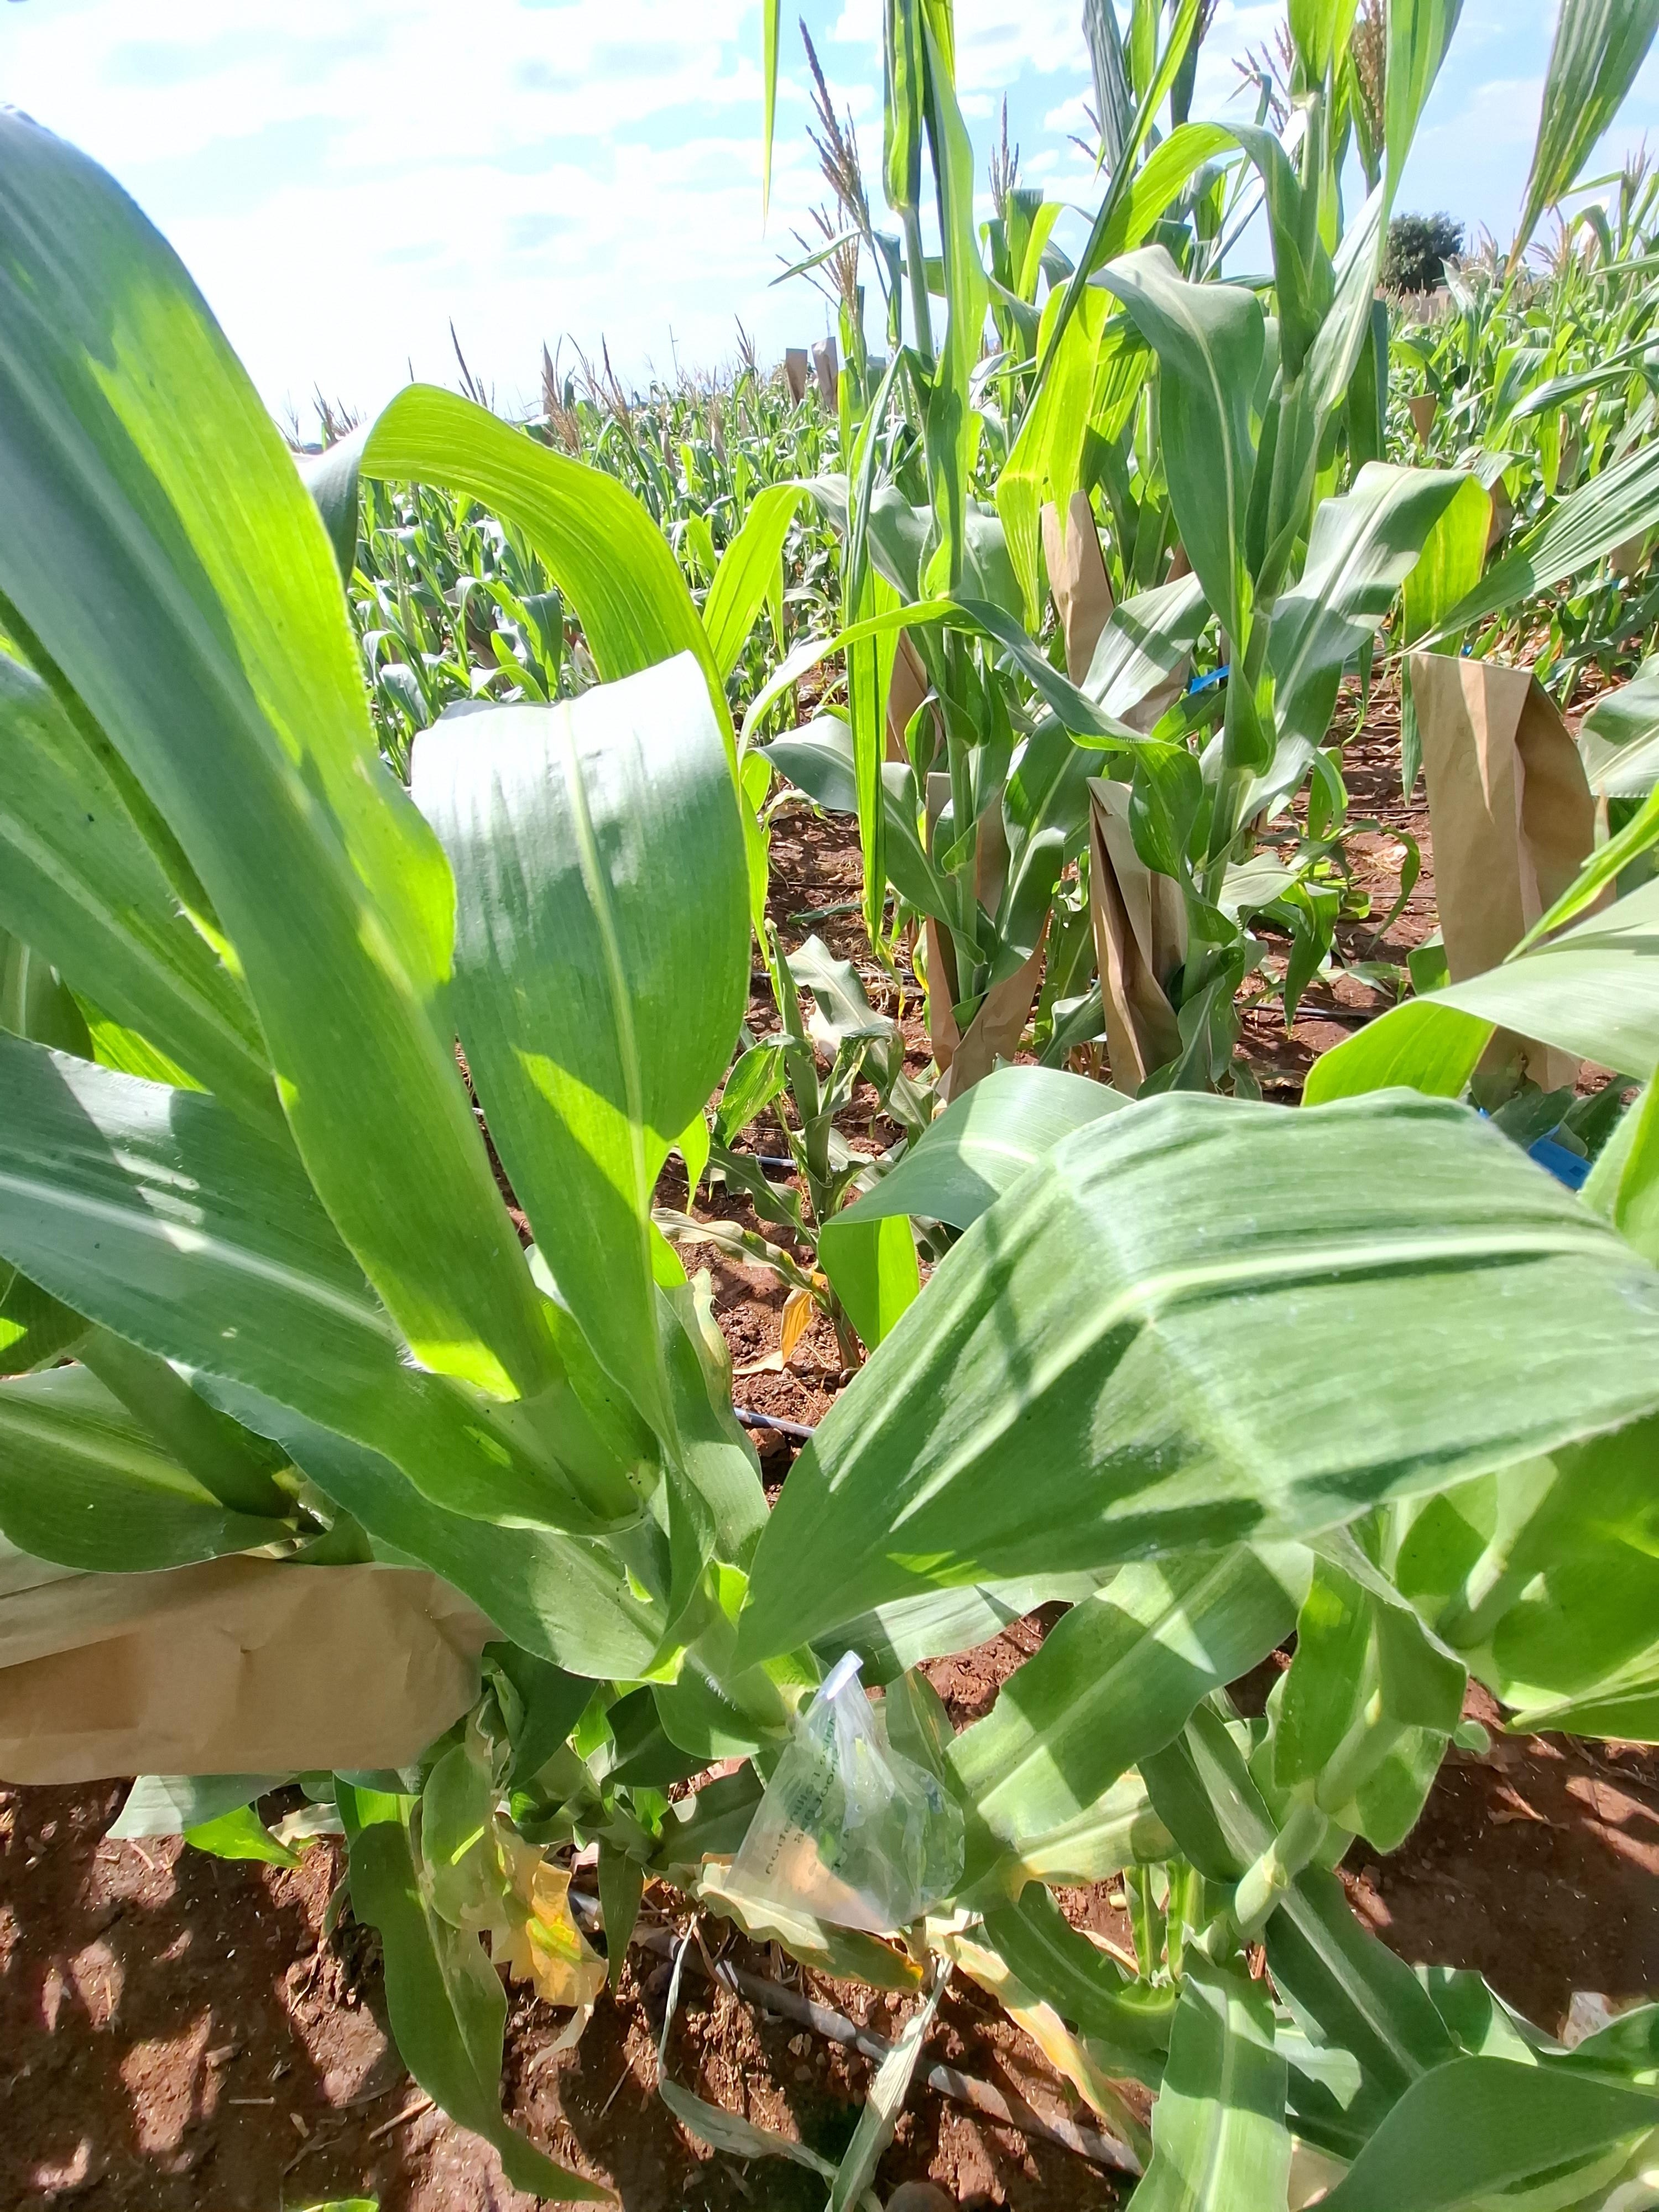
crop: maize
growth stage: flowering
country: Kenya
